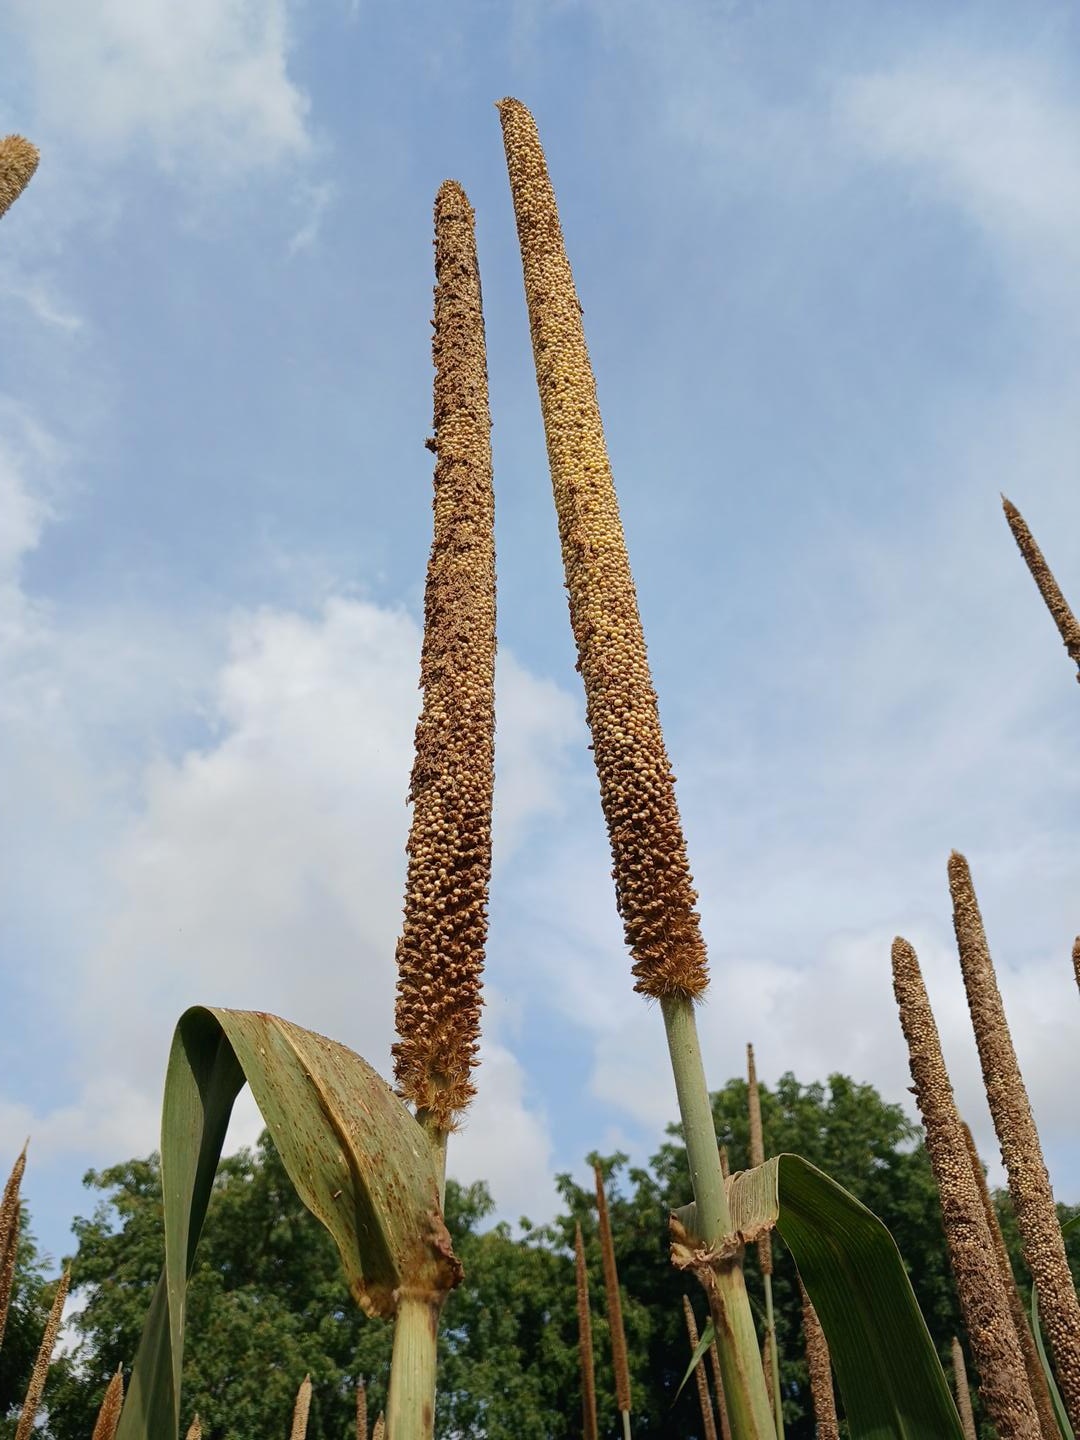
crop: pearl millet
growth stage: maturity
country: Senegal
